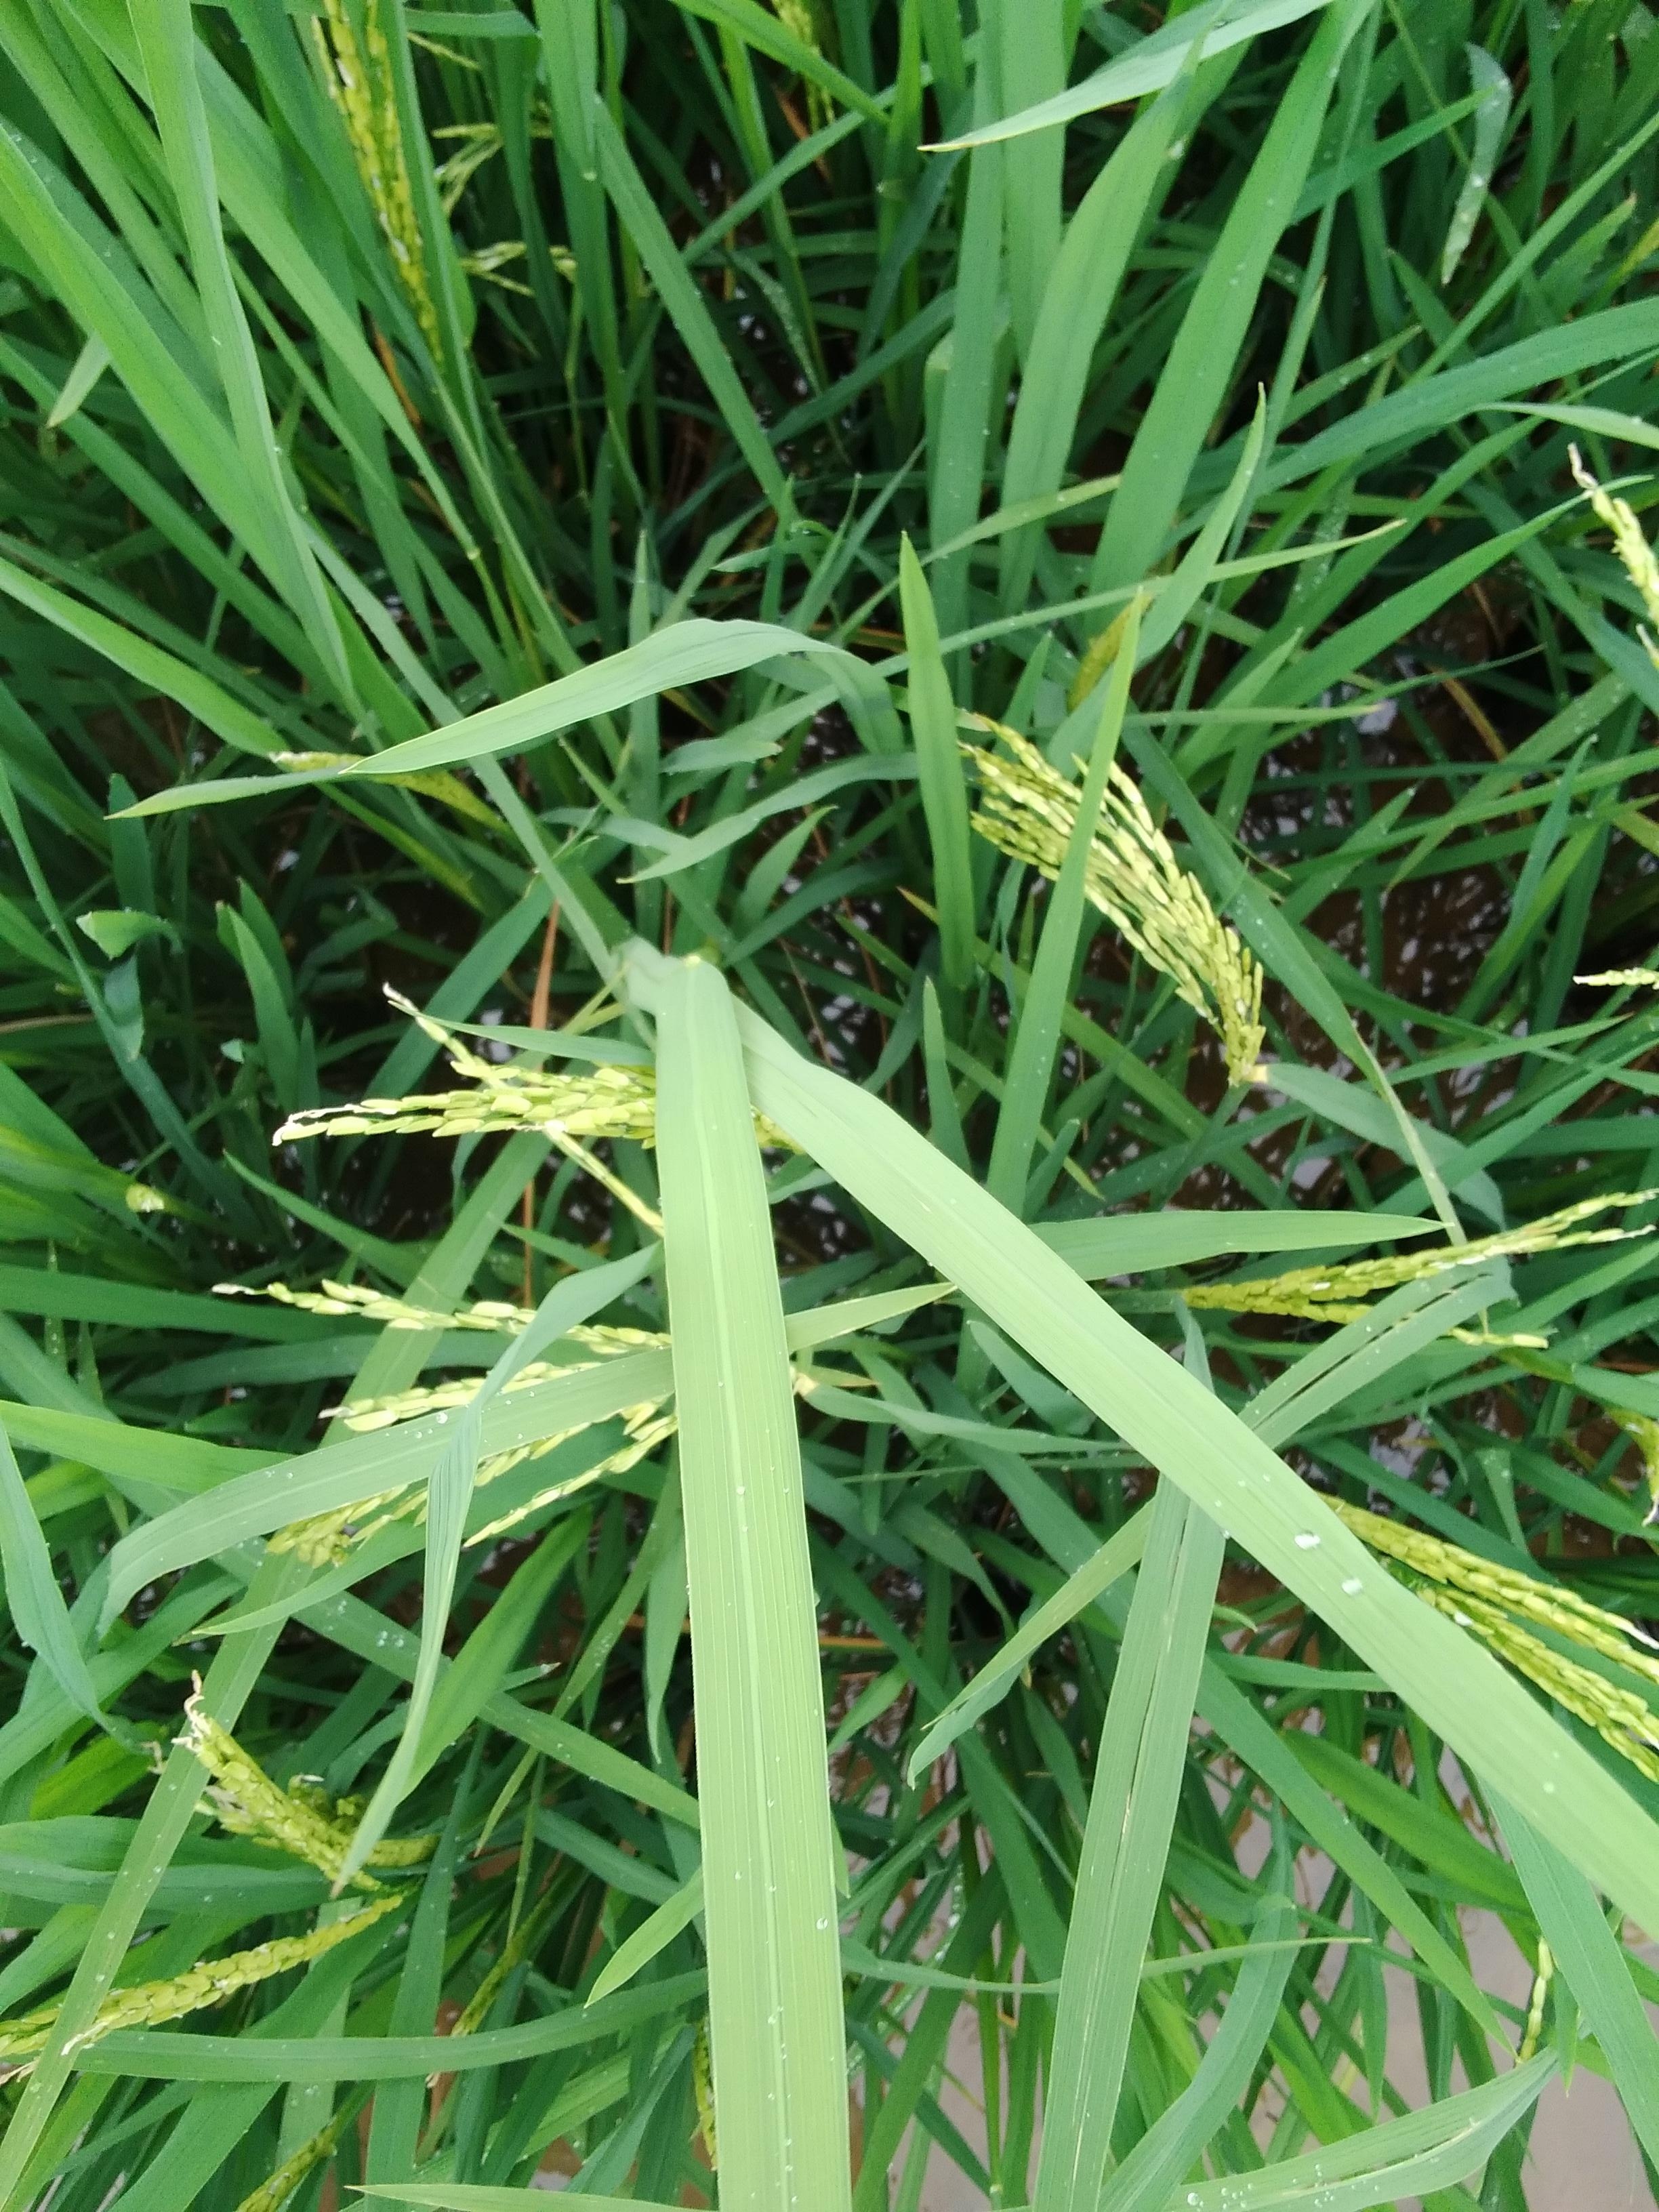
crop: rice
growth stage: flowering
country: Nigeria
